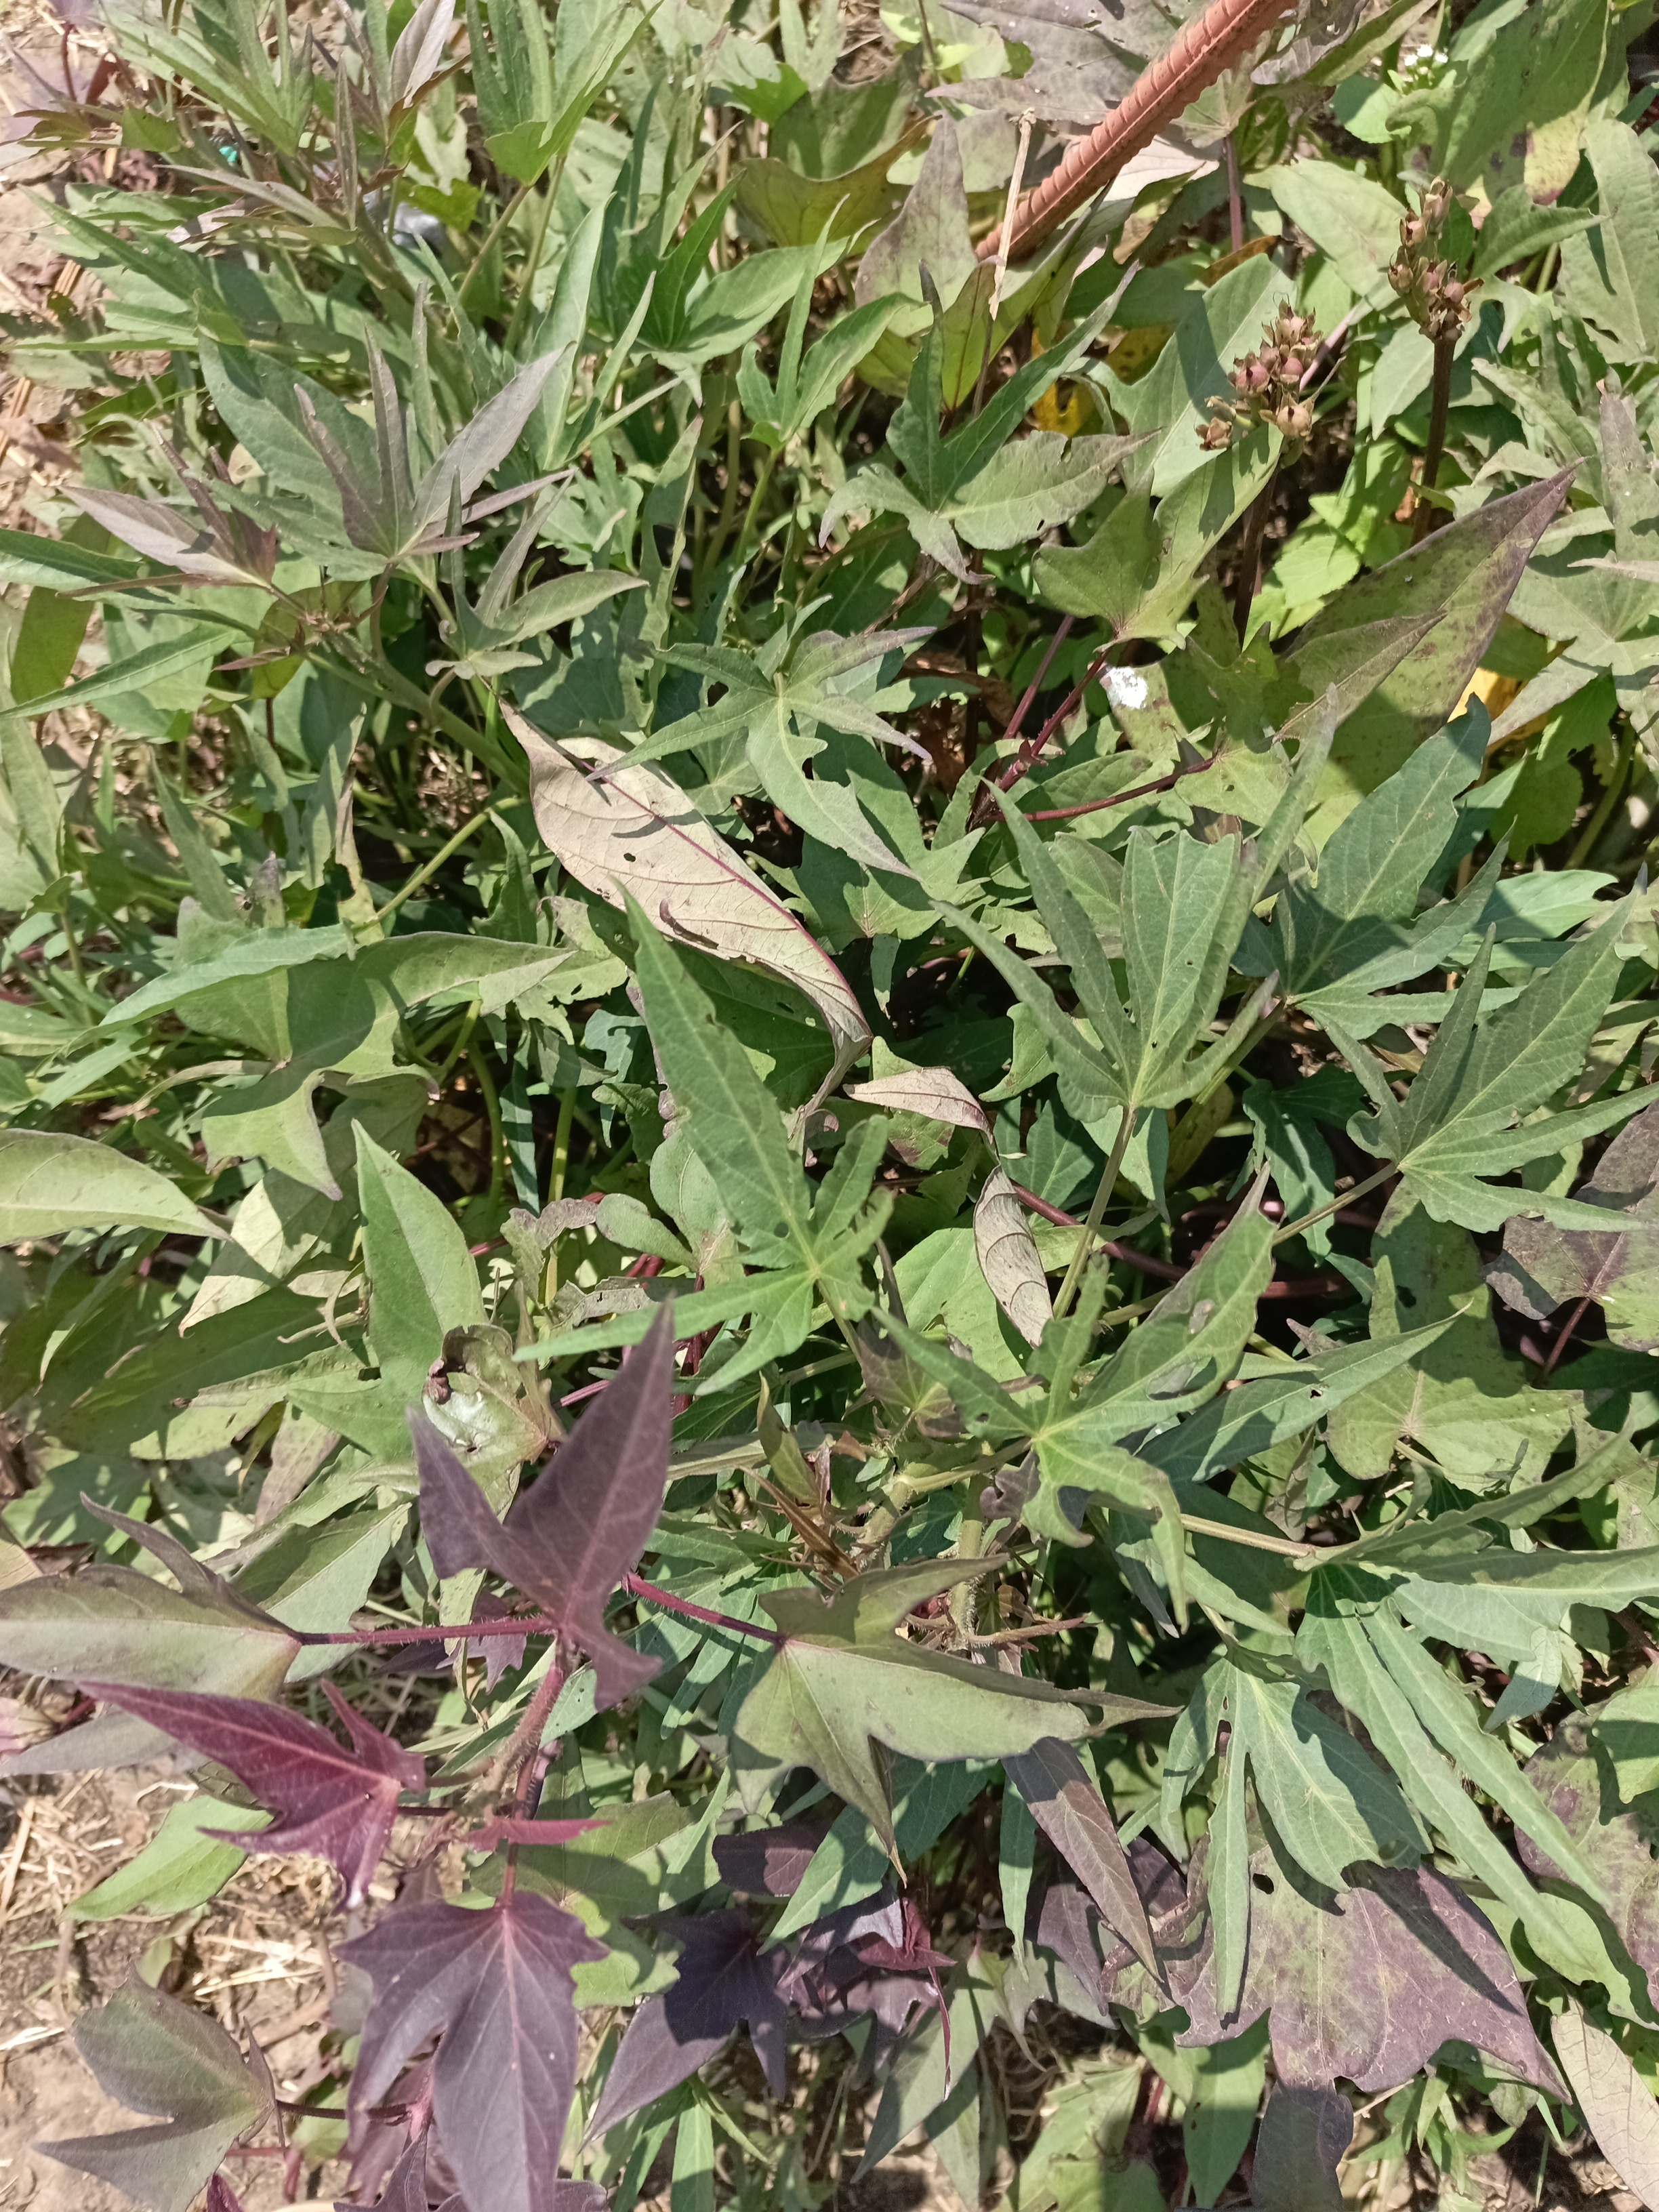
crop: sweet potato
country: Tanzania
